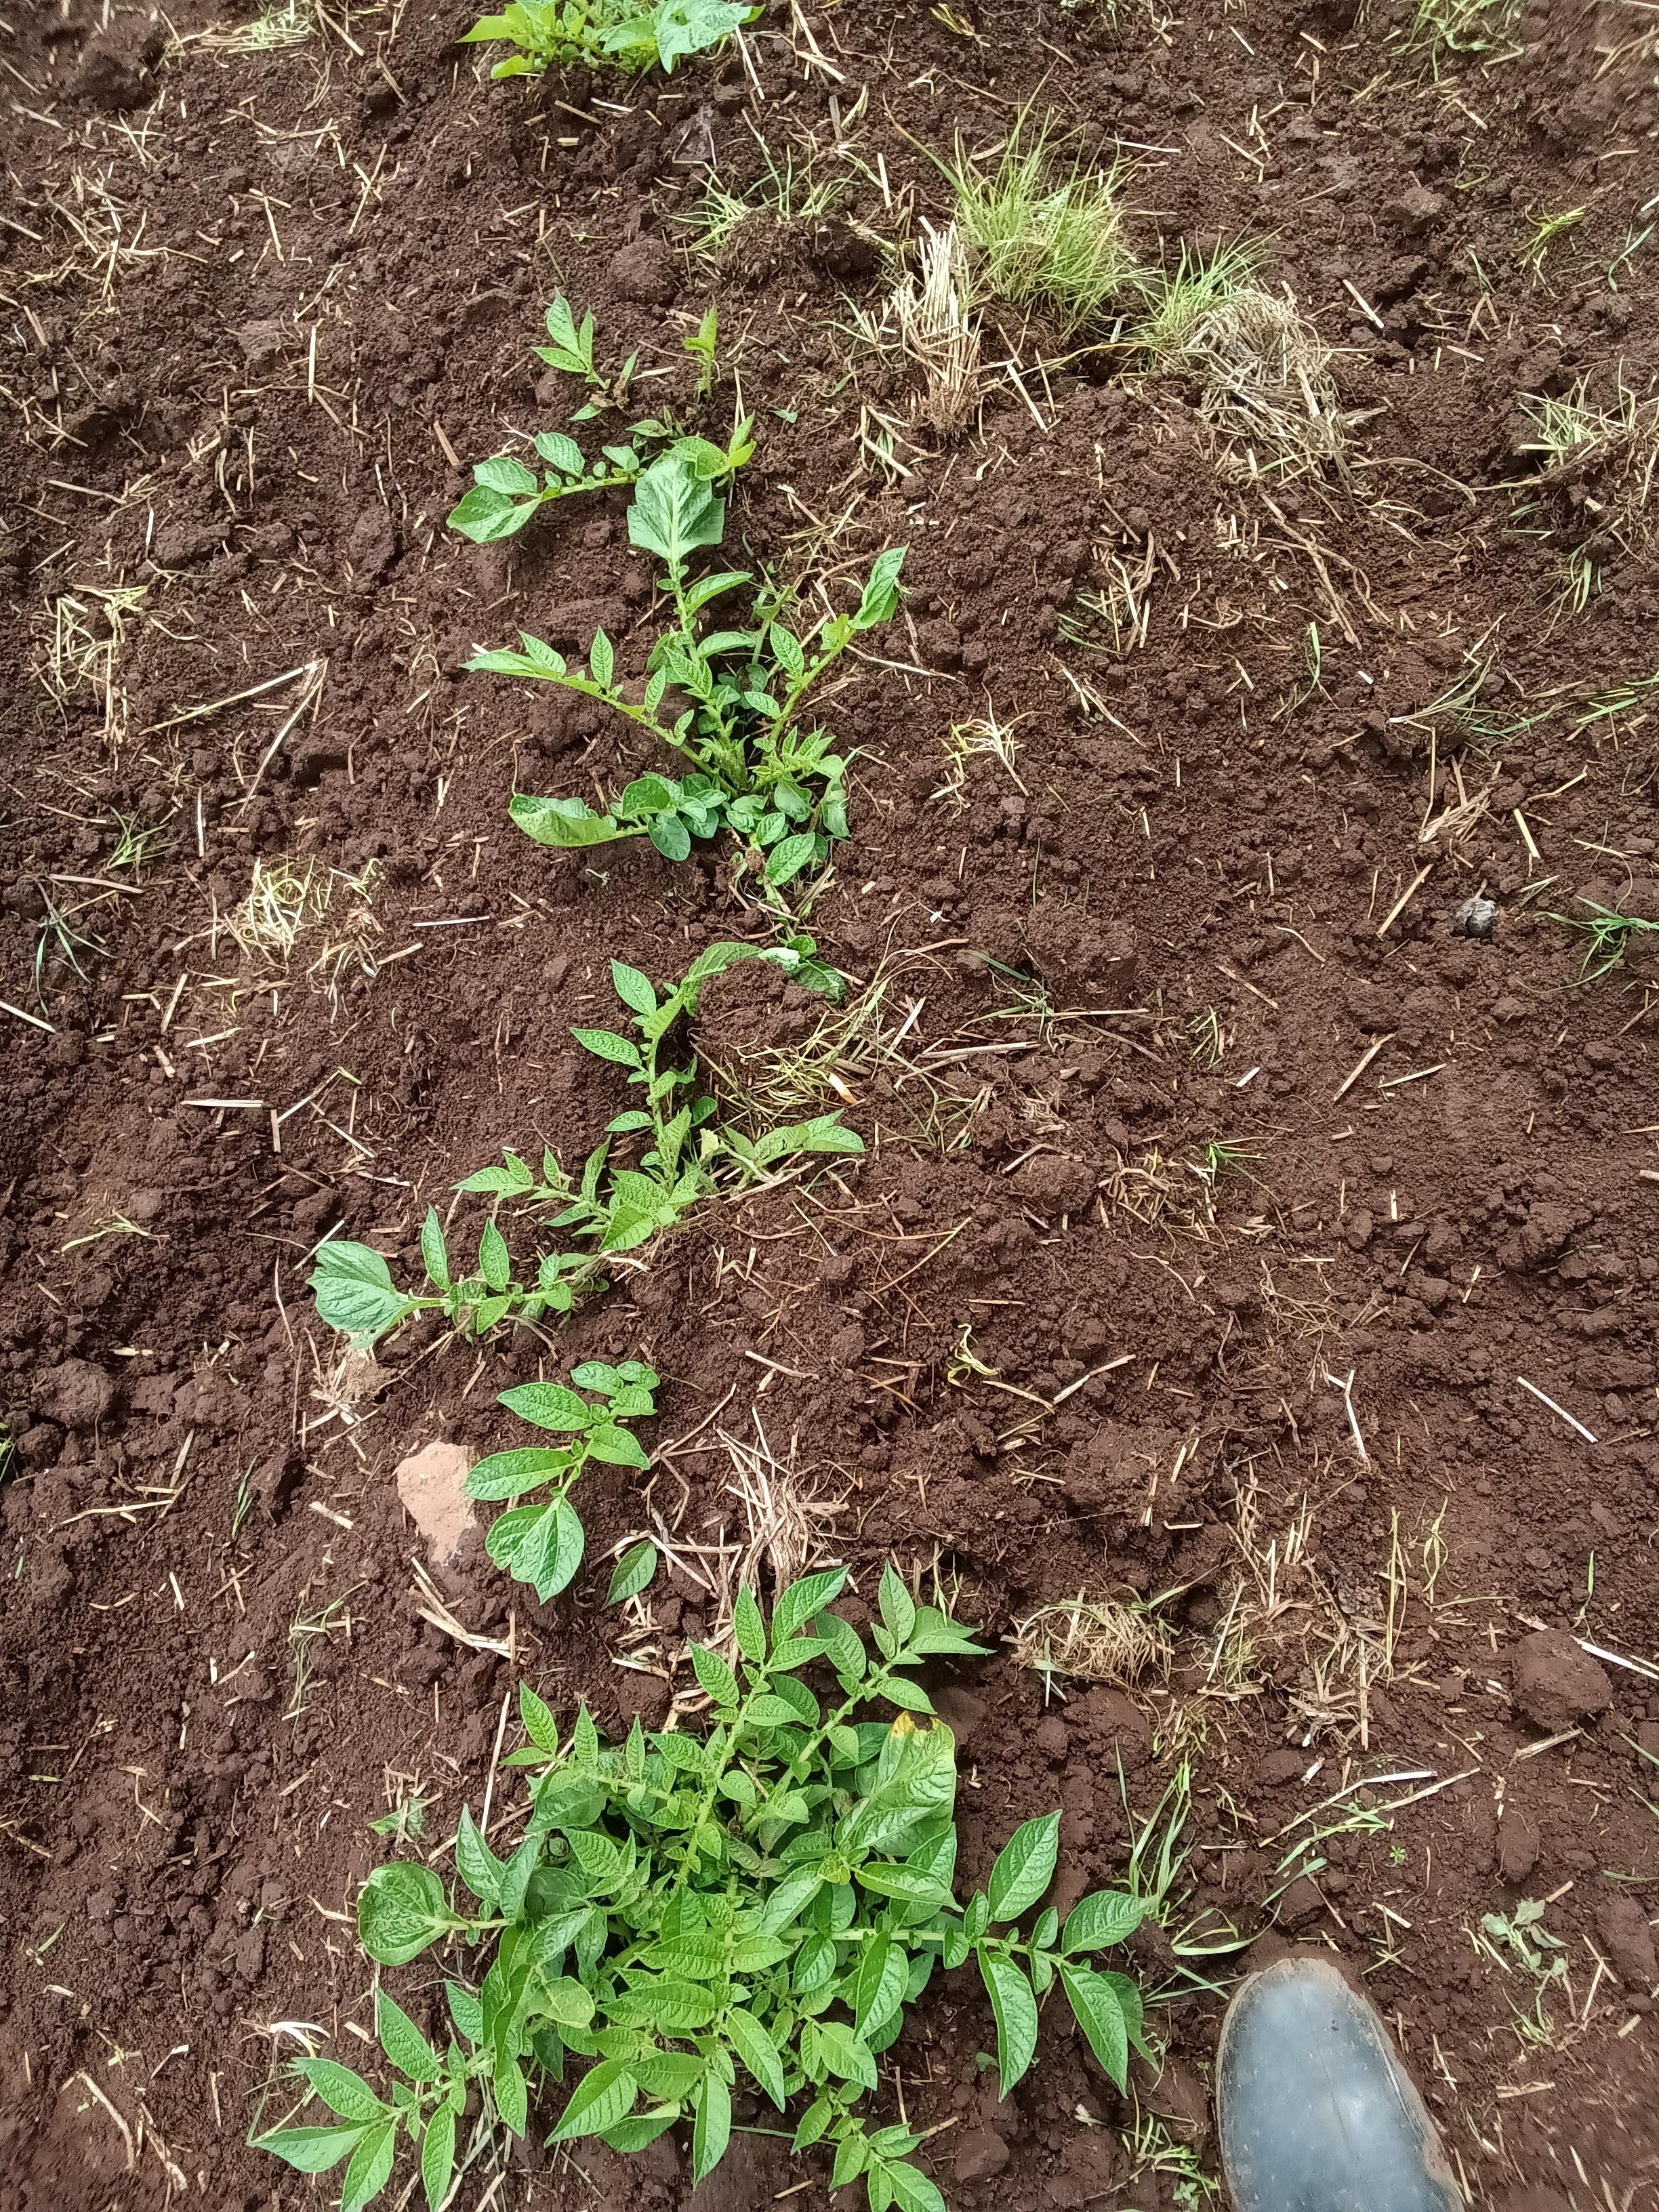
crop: potato
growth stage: vegetative
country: Kenya
